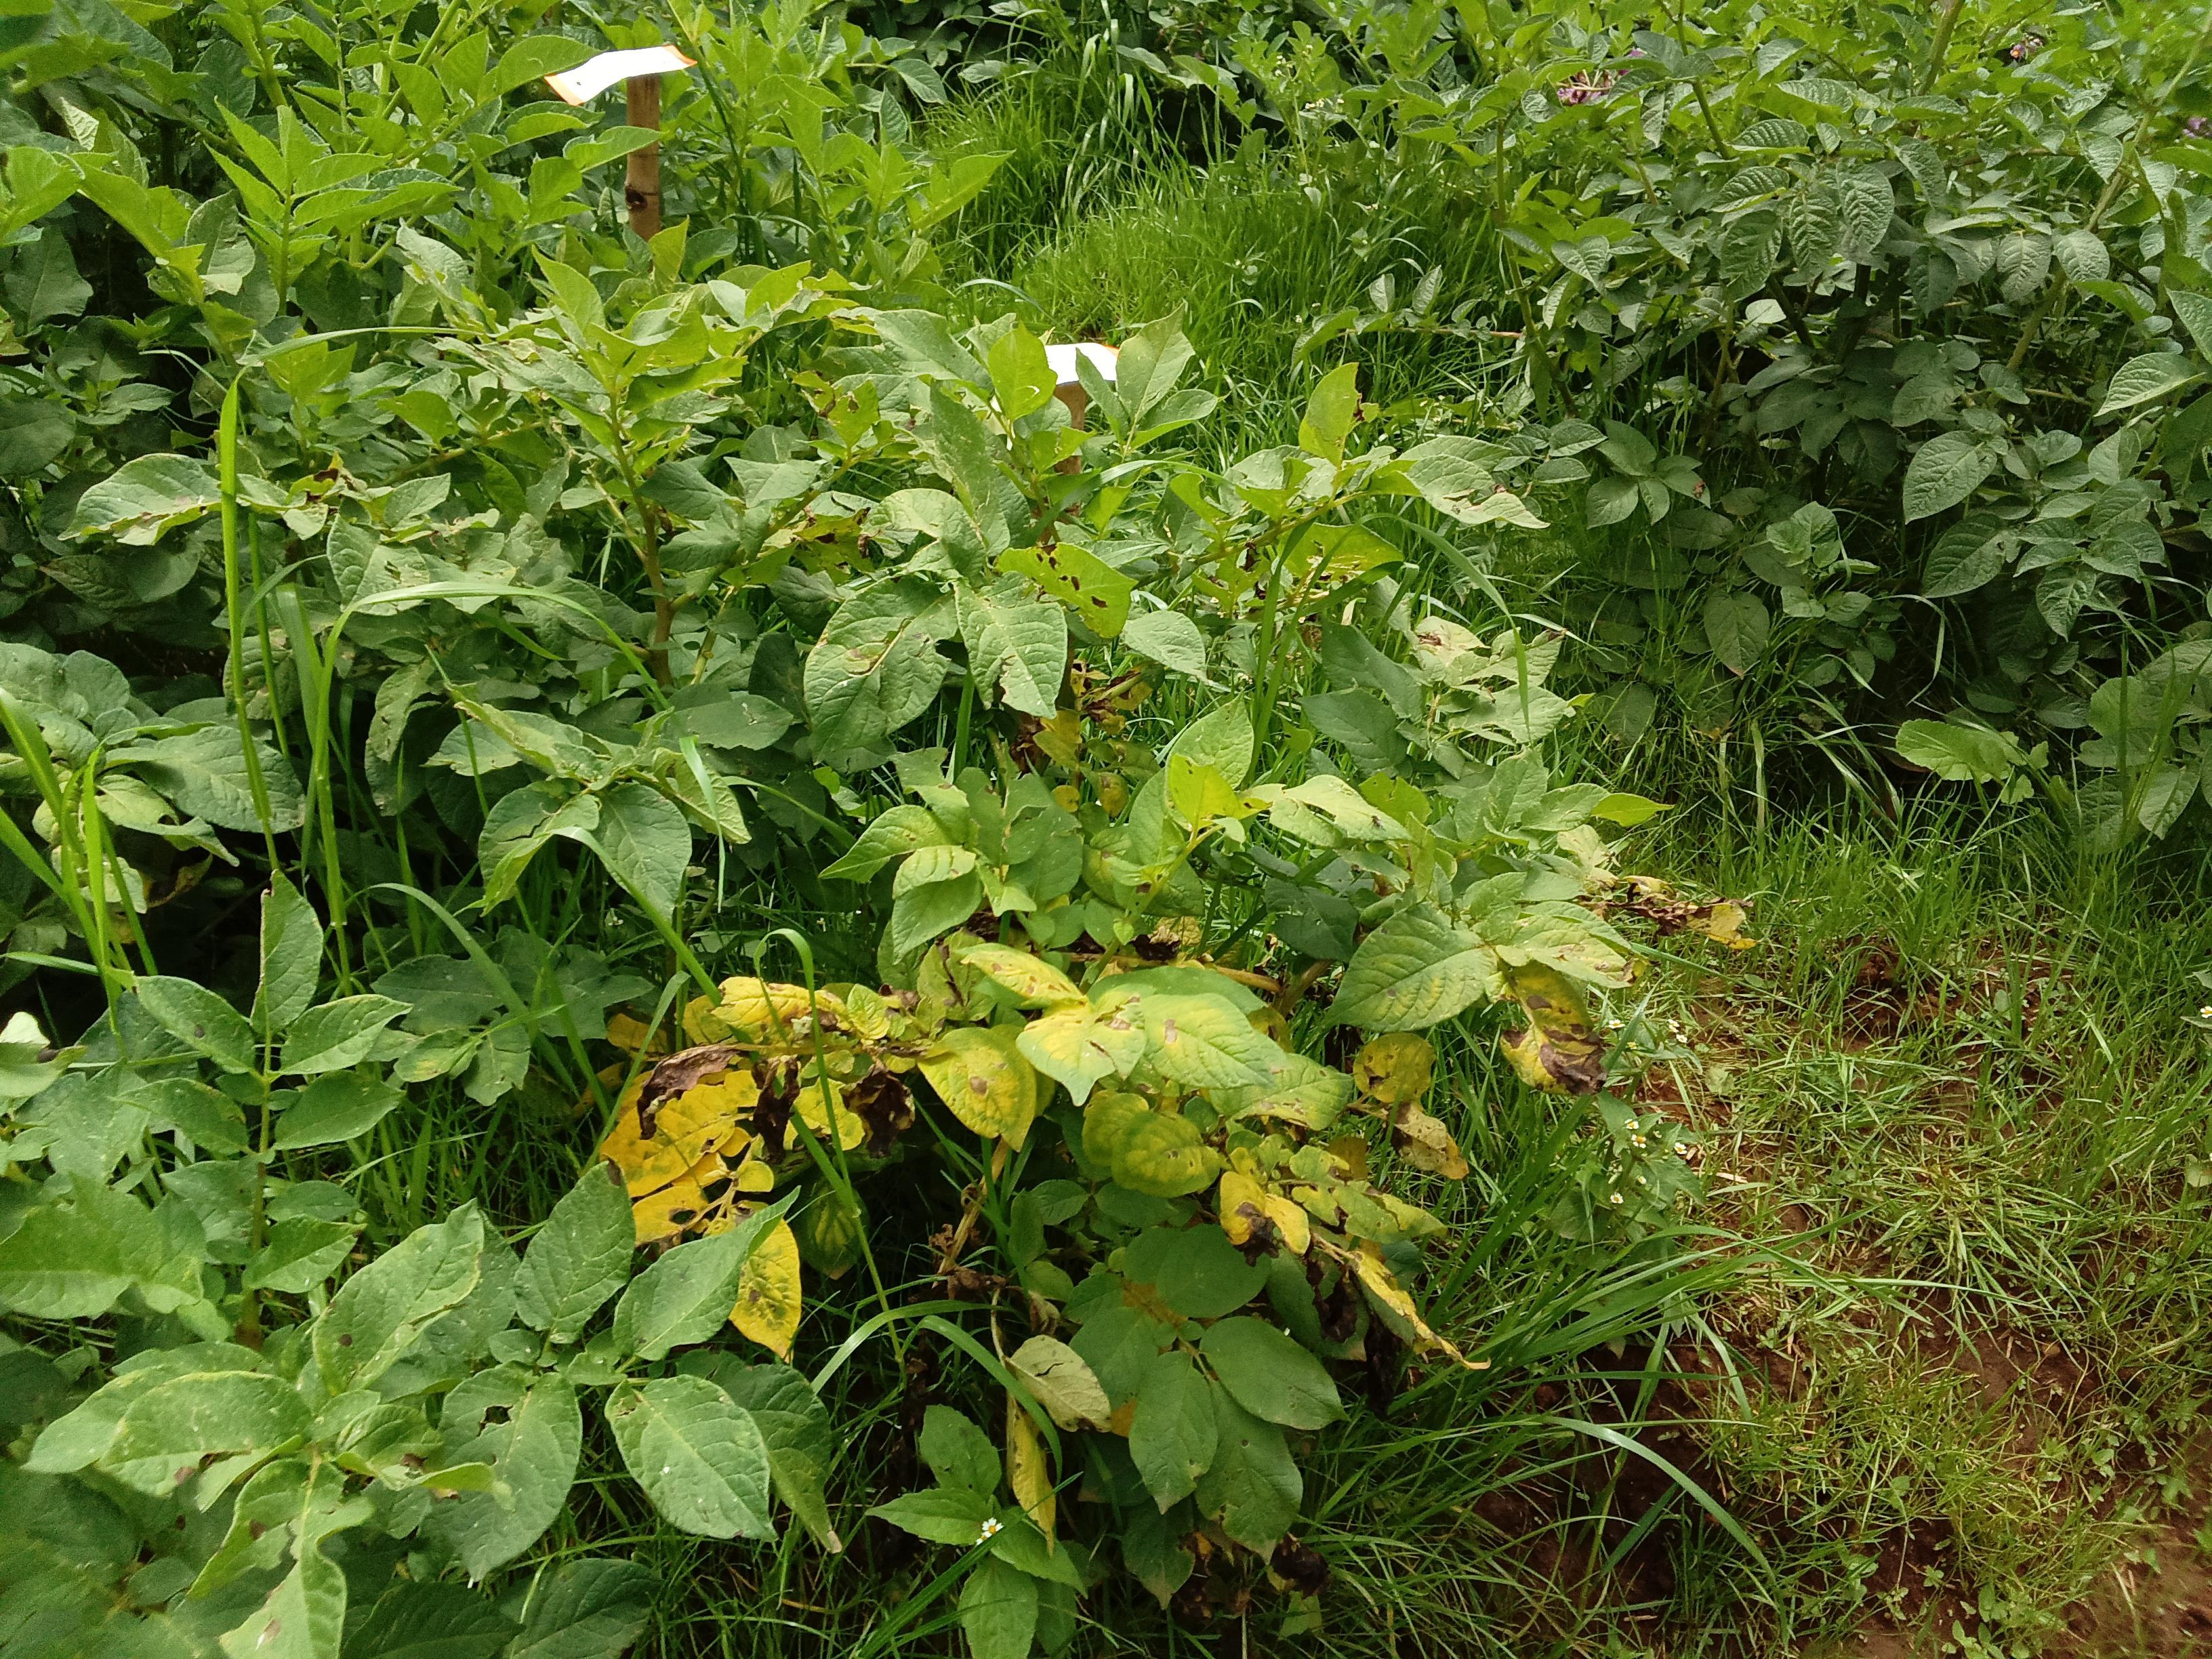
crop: potato
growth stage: harvest maturity
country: Kenya
